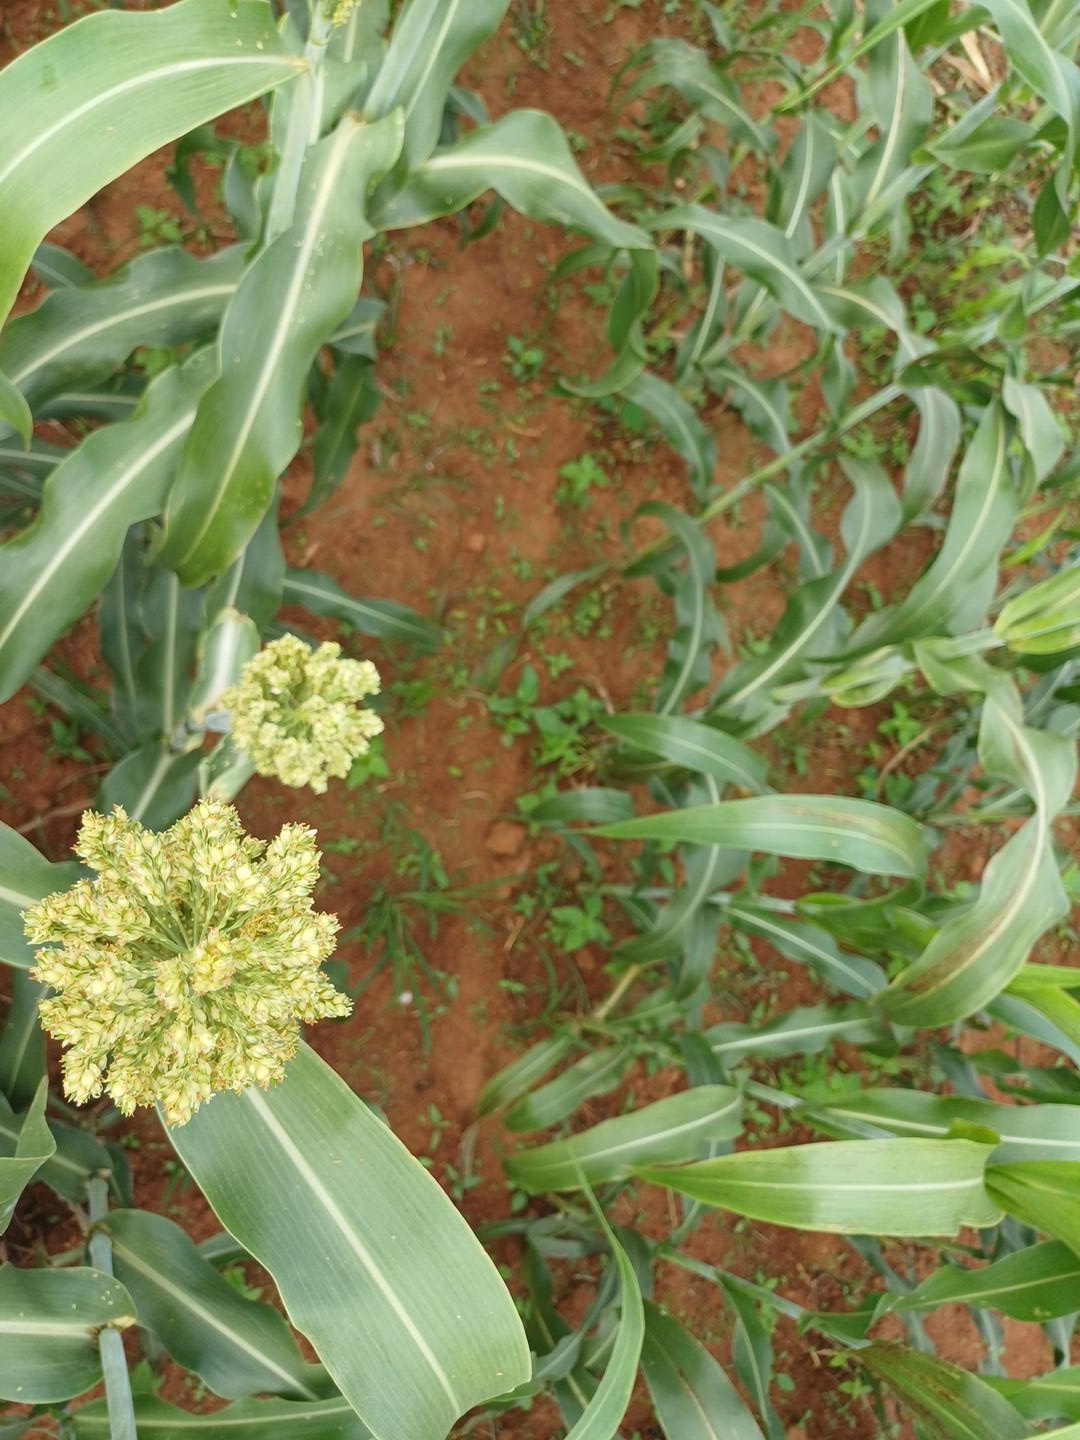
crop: sorghum
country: Kenya
